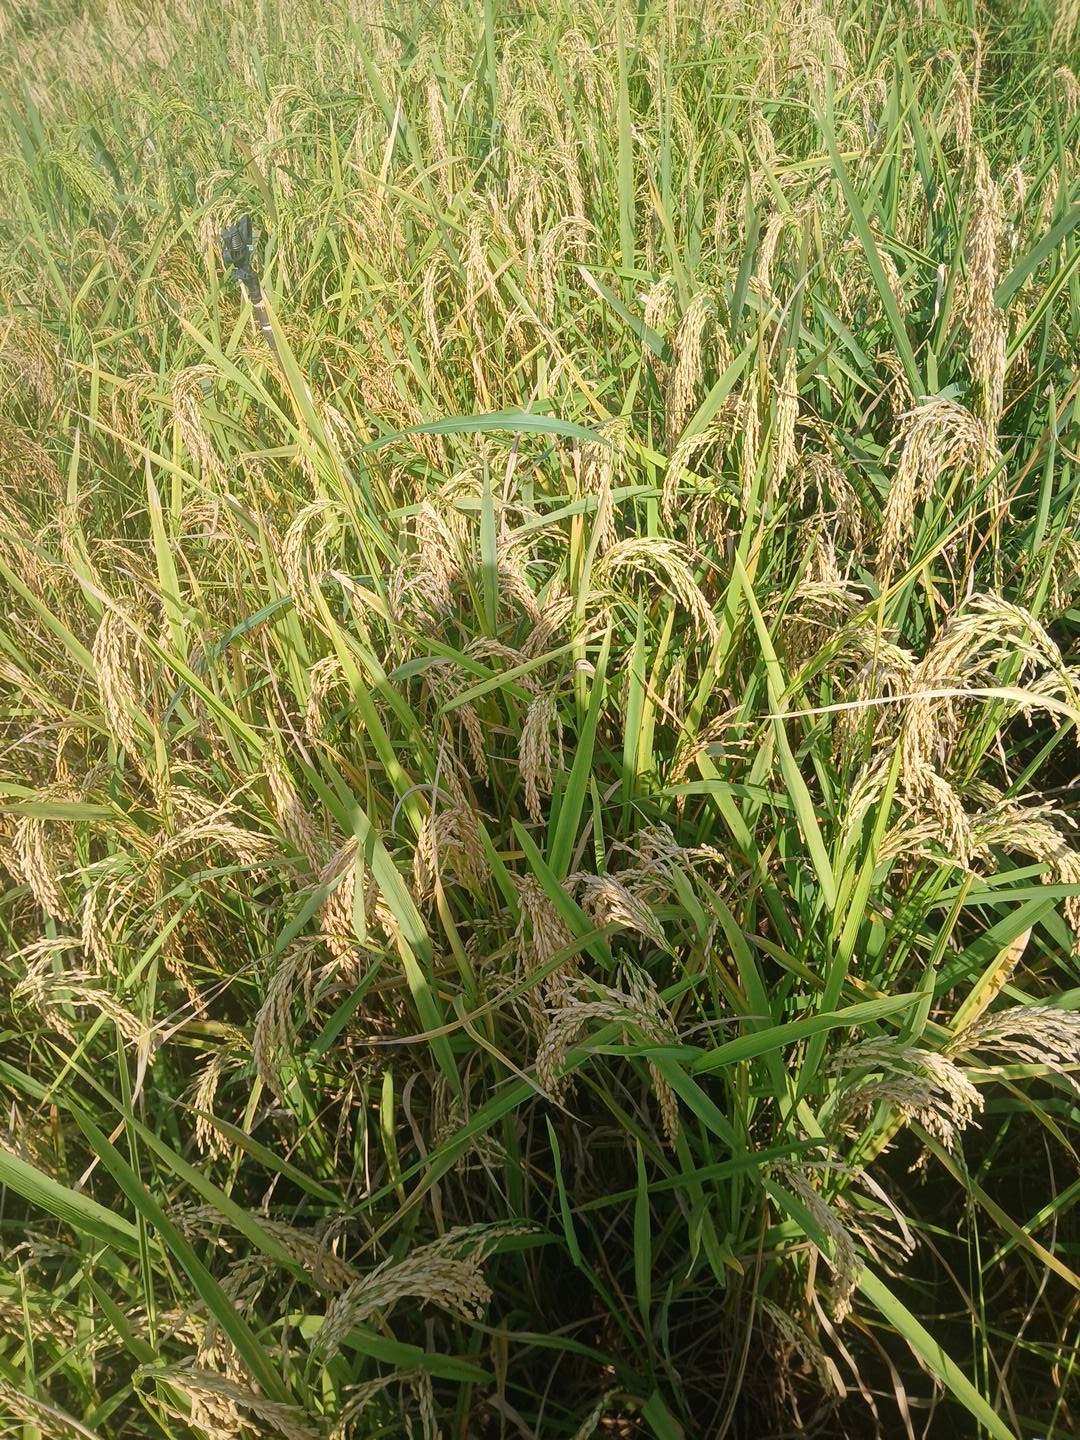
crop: rice
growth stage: ripening
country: Côte d'Ivoire
